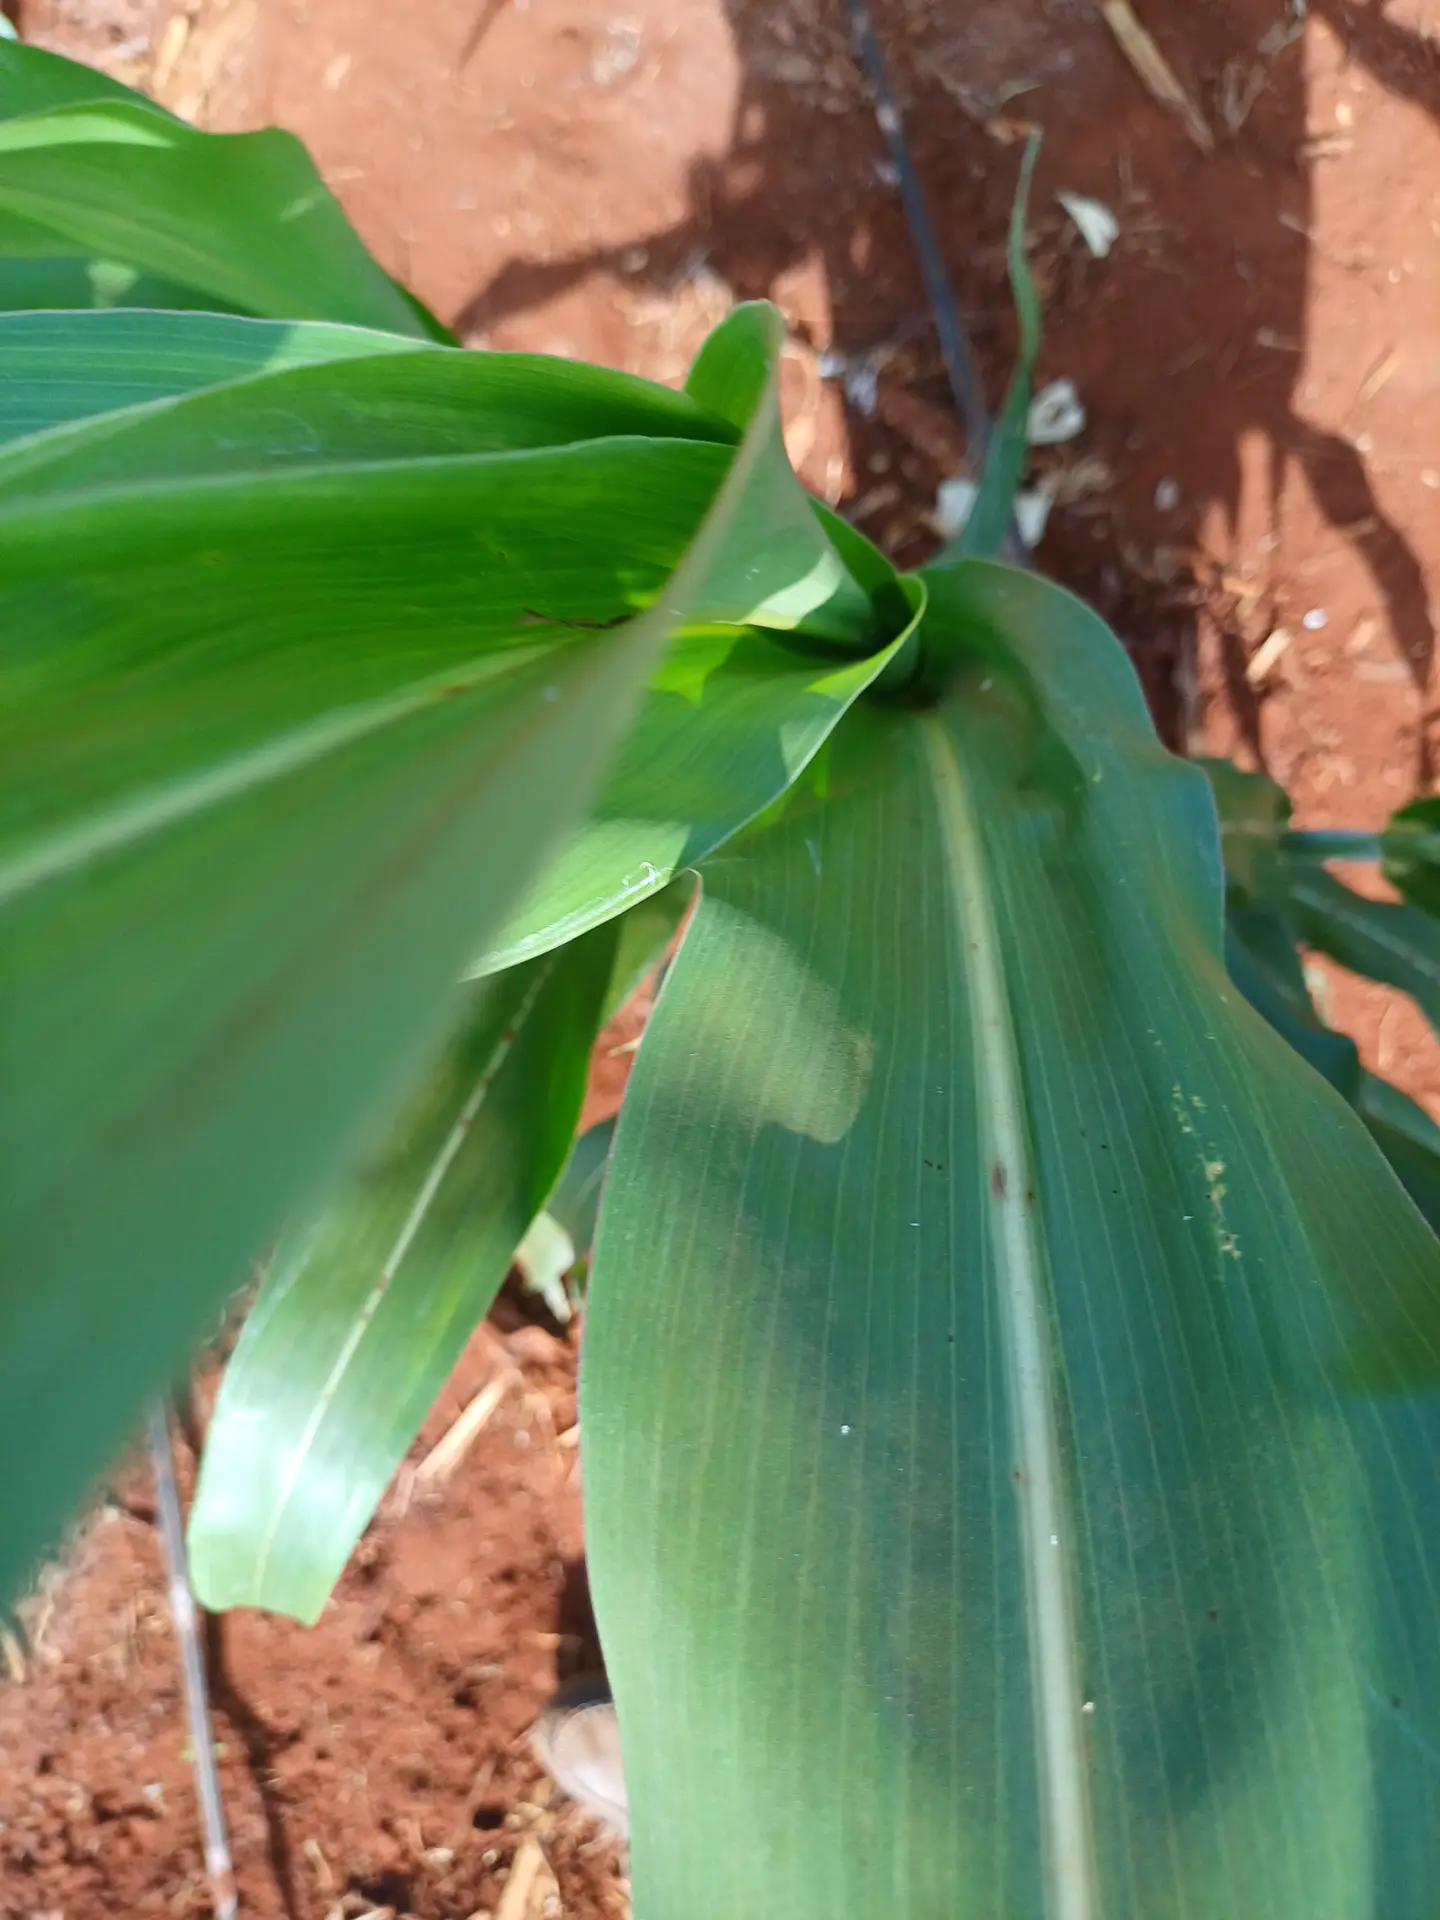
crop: sorghum
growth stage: vegetative
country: Kenya
